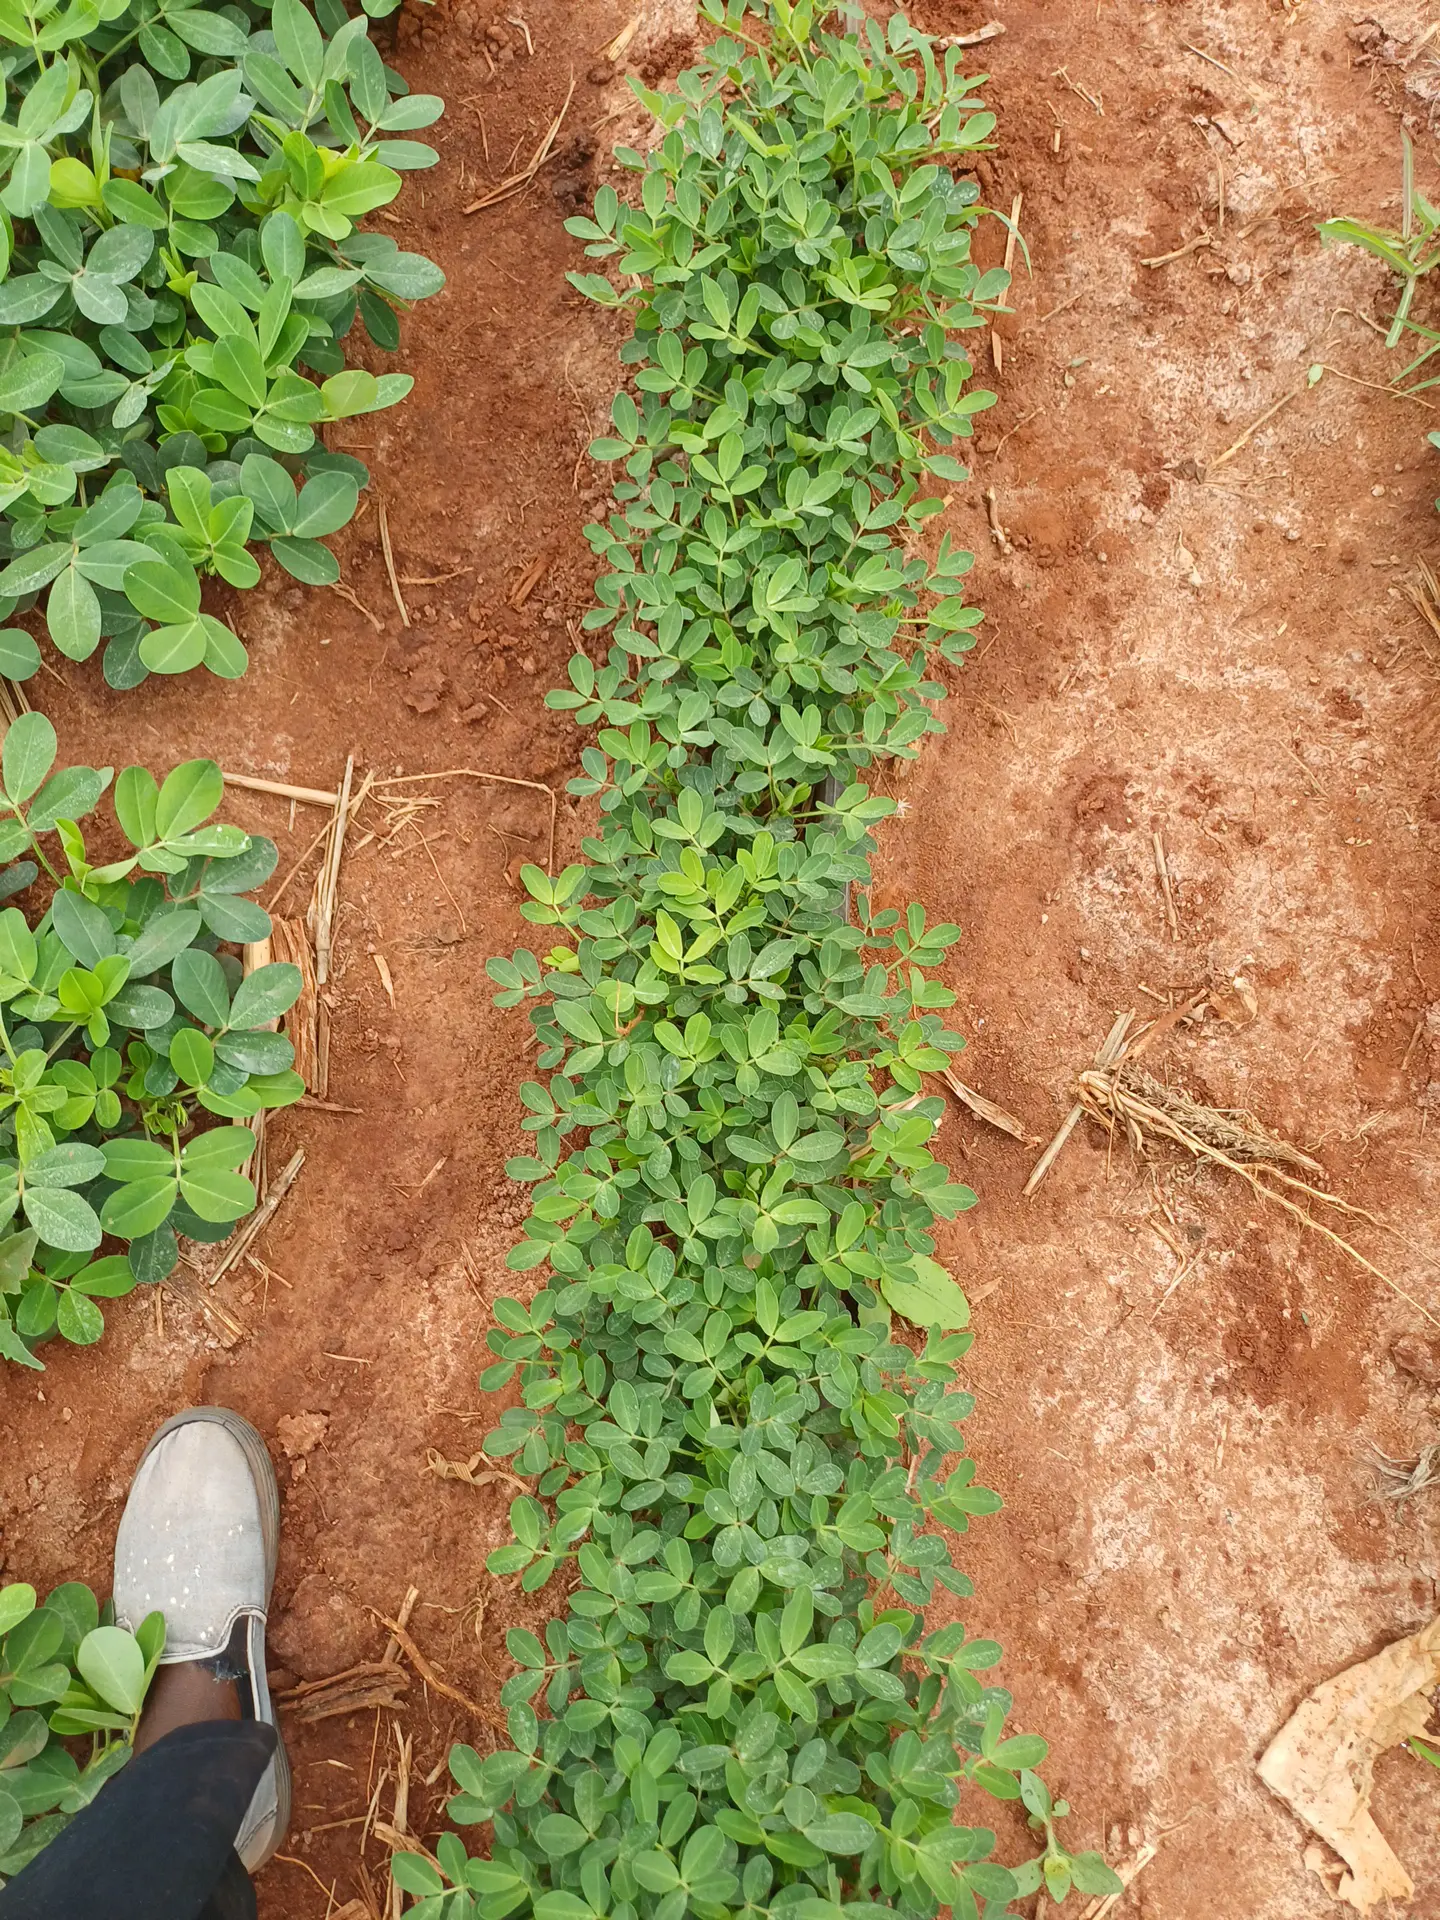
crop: groundnut
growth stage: vegetative
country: Kenya
